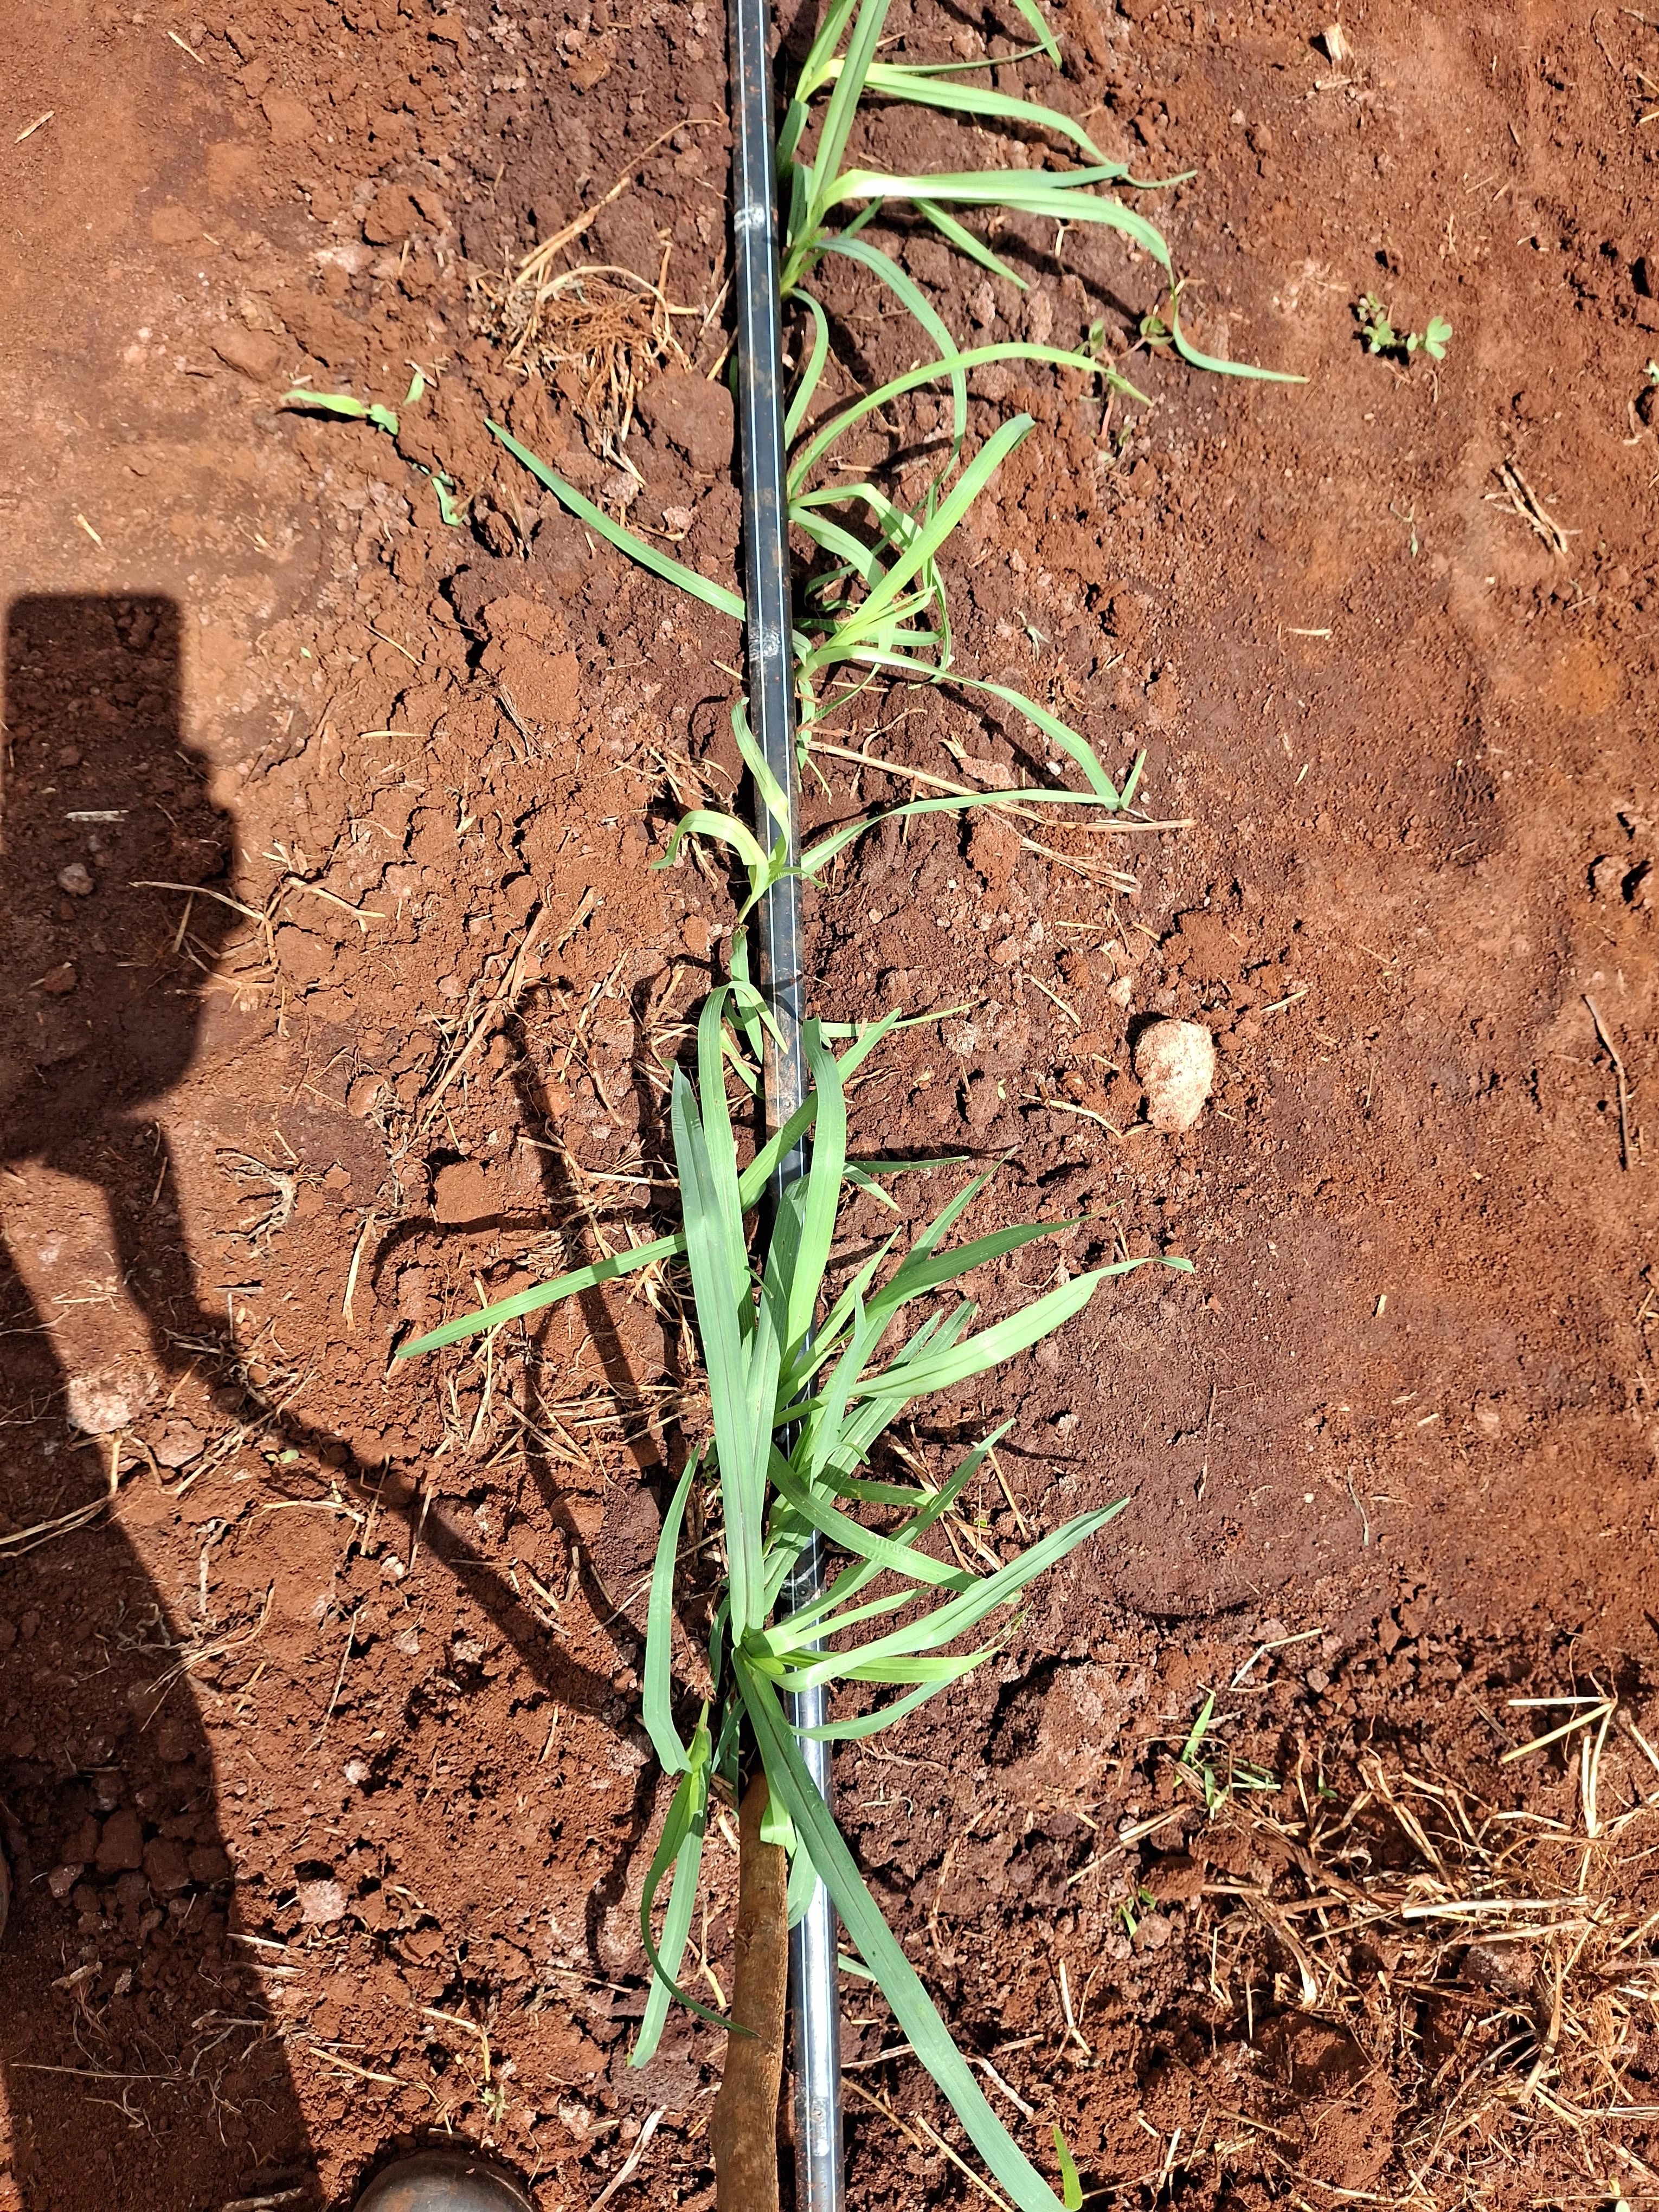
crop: finger millet
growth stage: vegetative
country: Kenya
